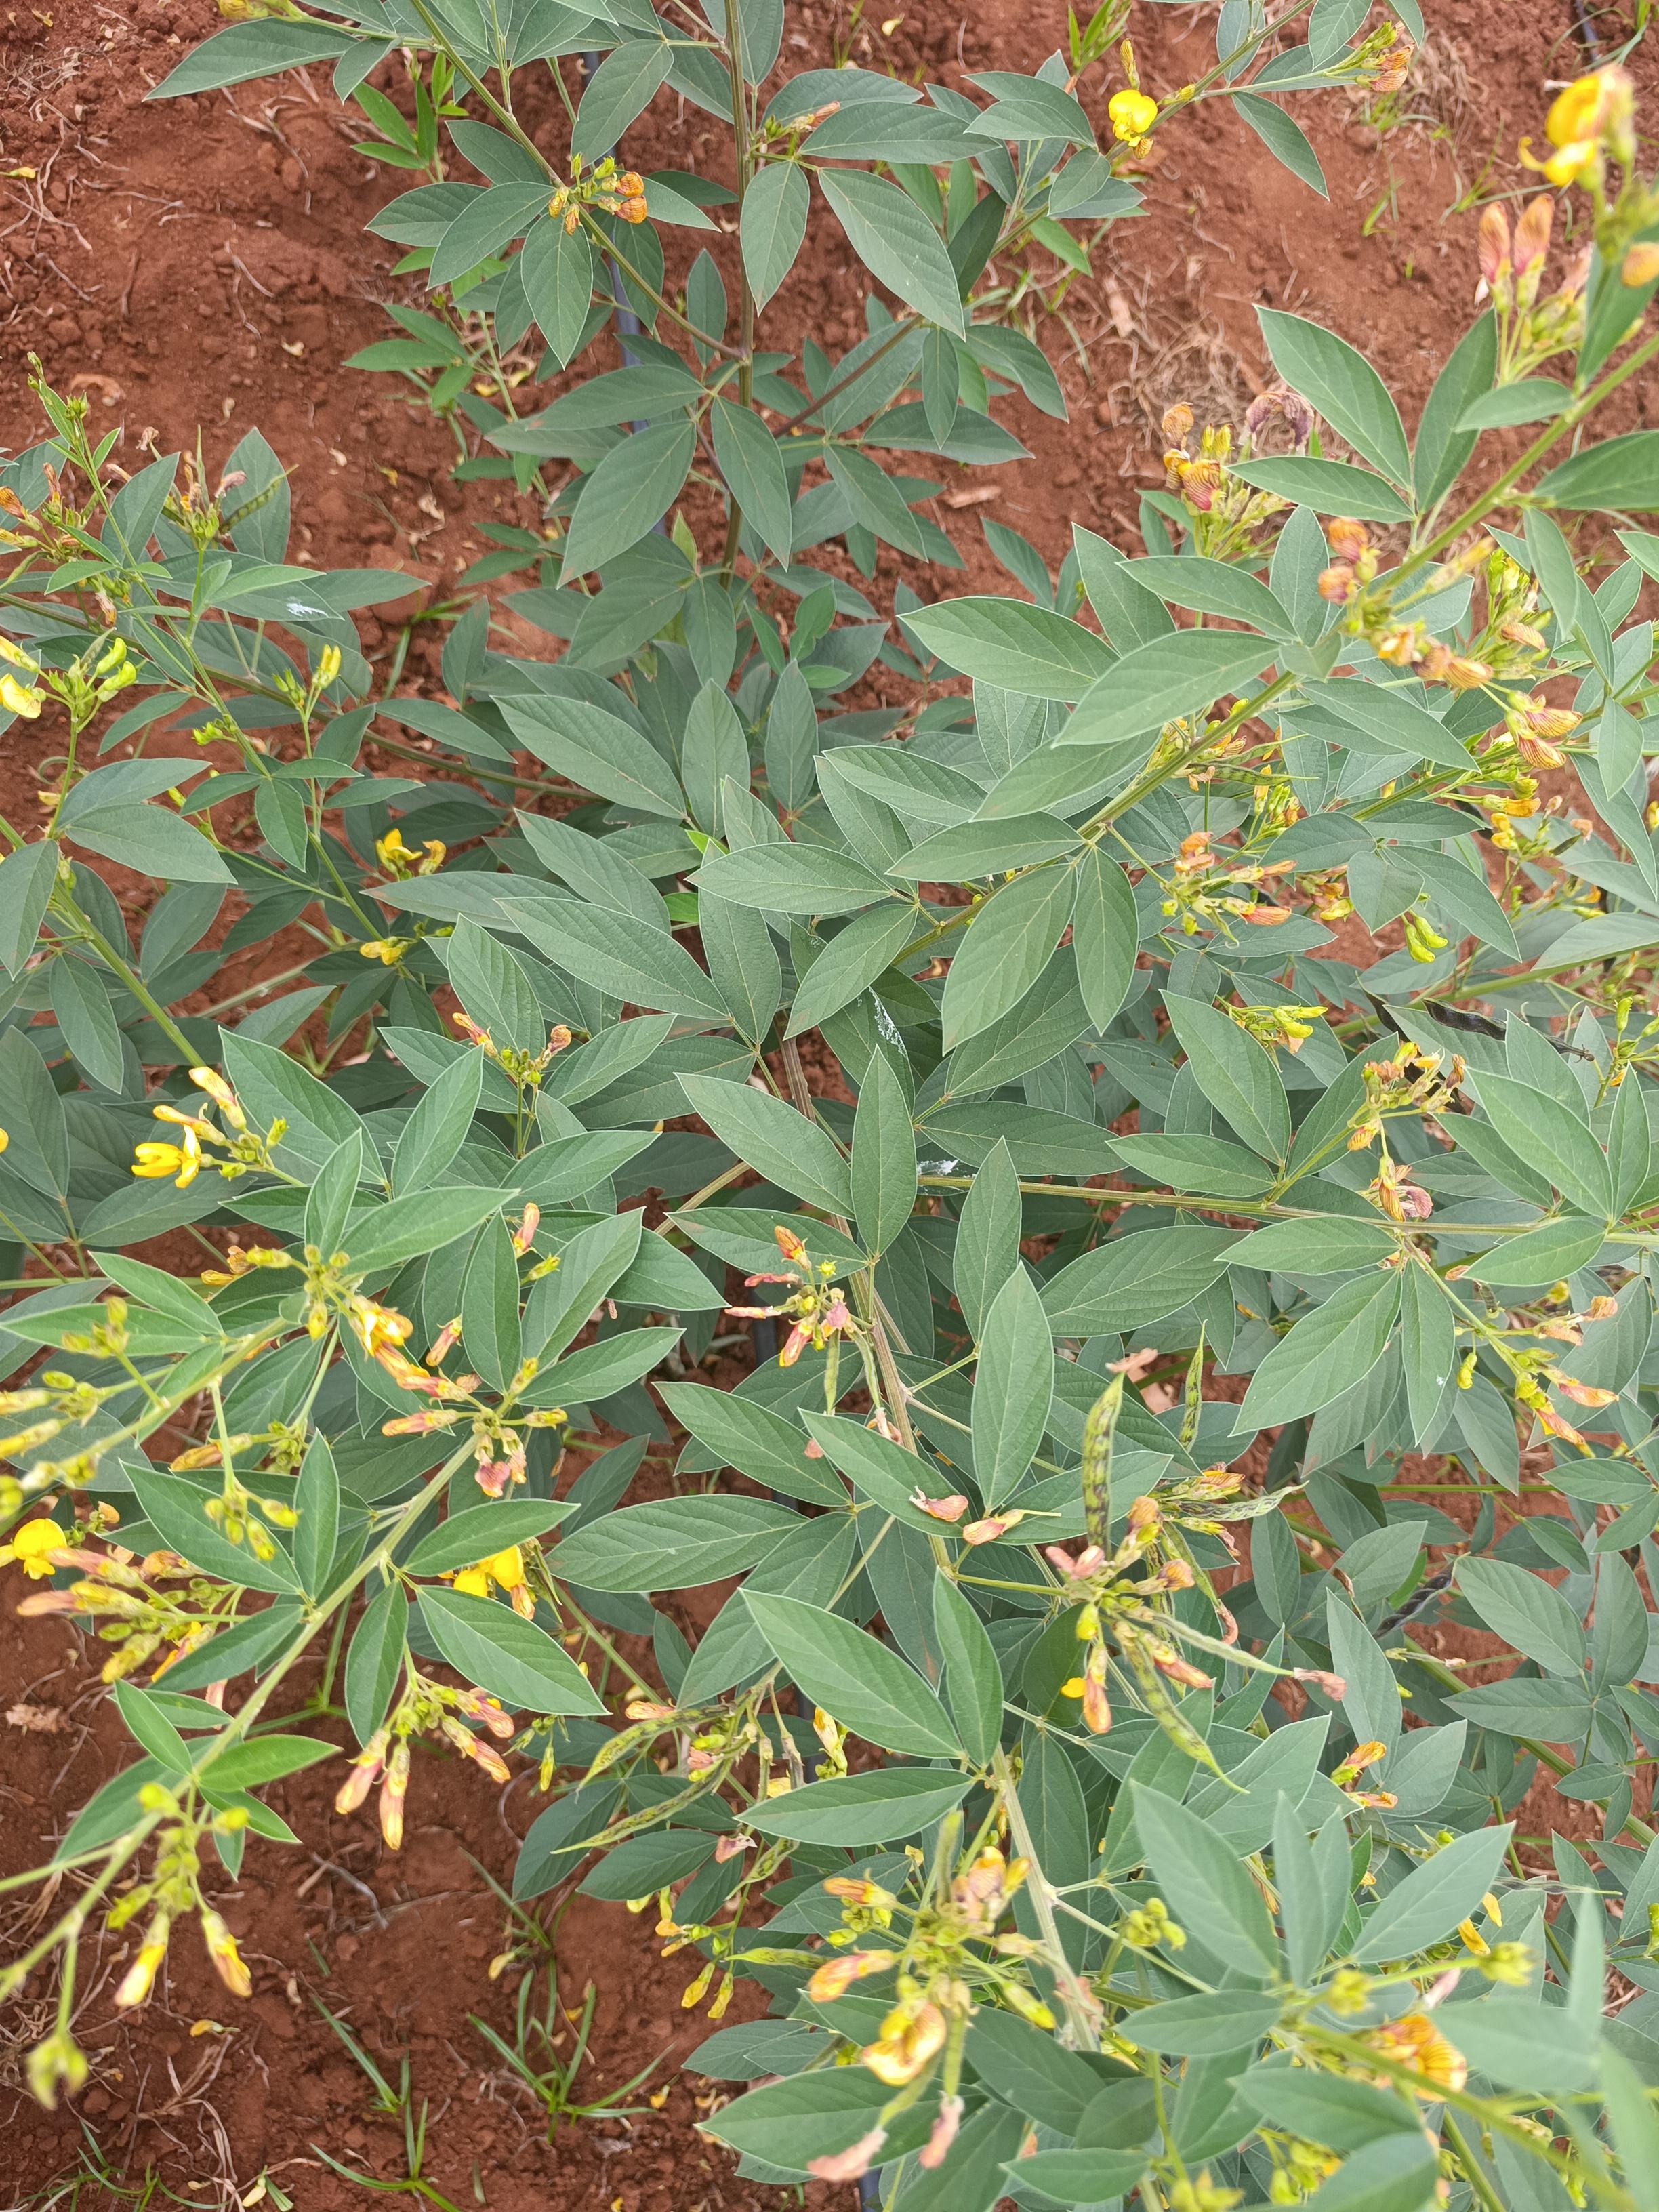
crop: pigeonpea
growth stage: flowering
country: Kenya
